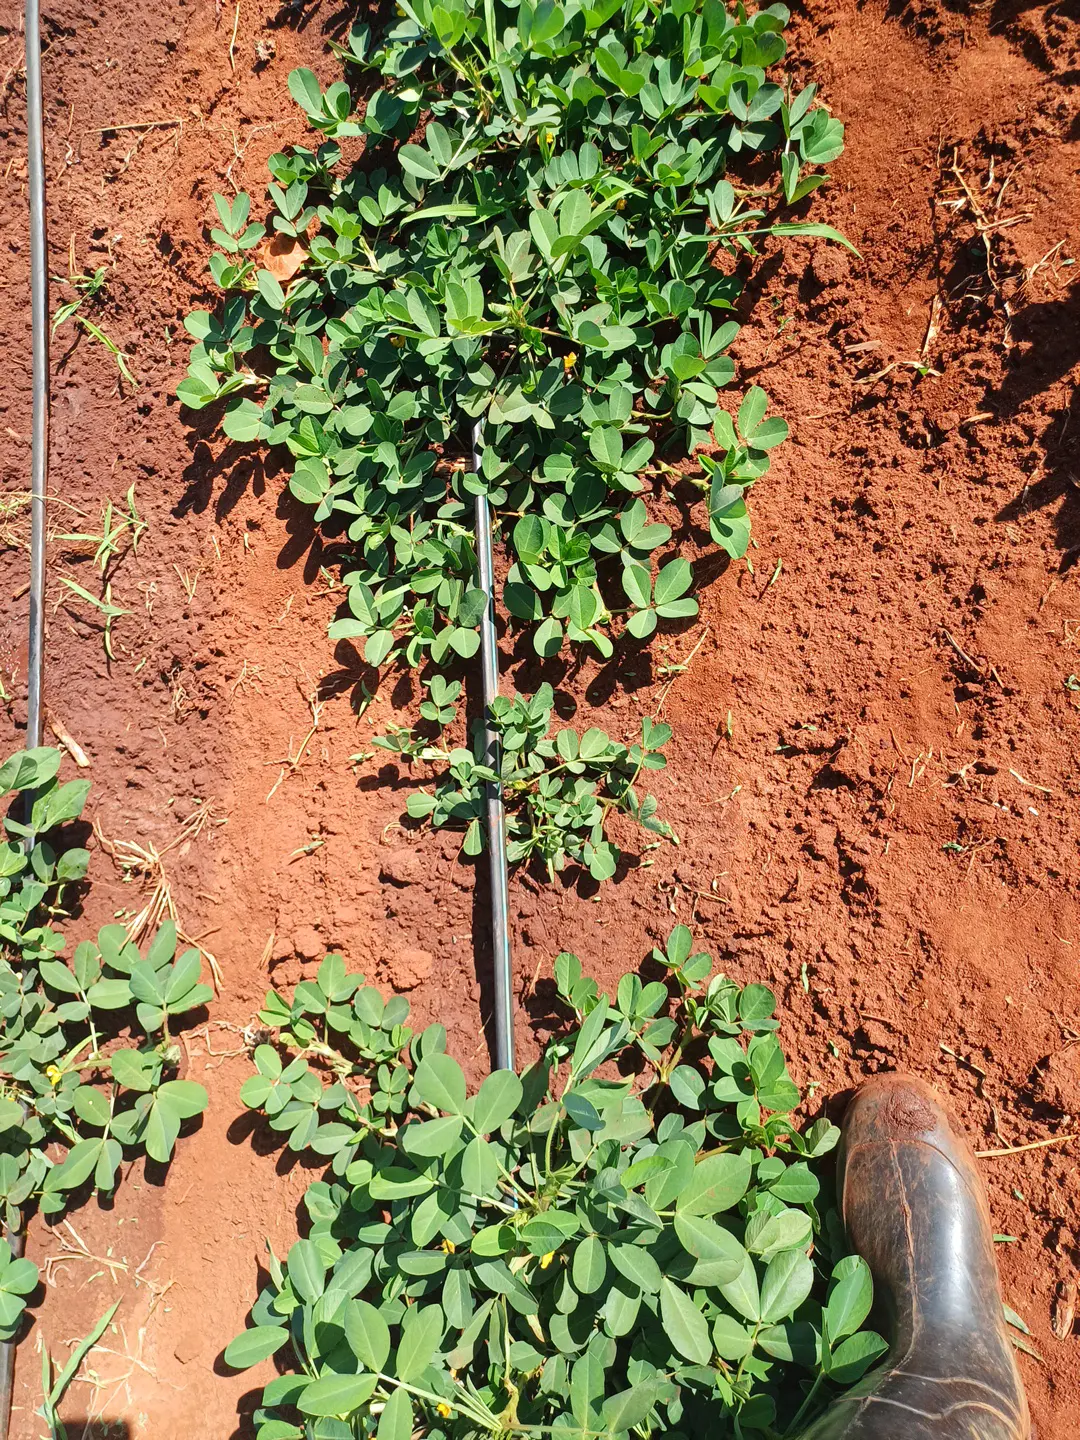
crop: groundnut
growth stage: flowering
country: Kenya
